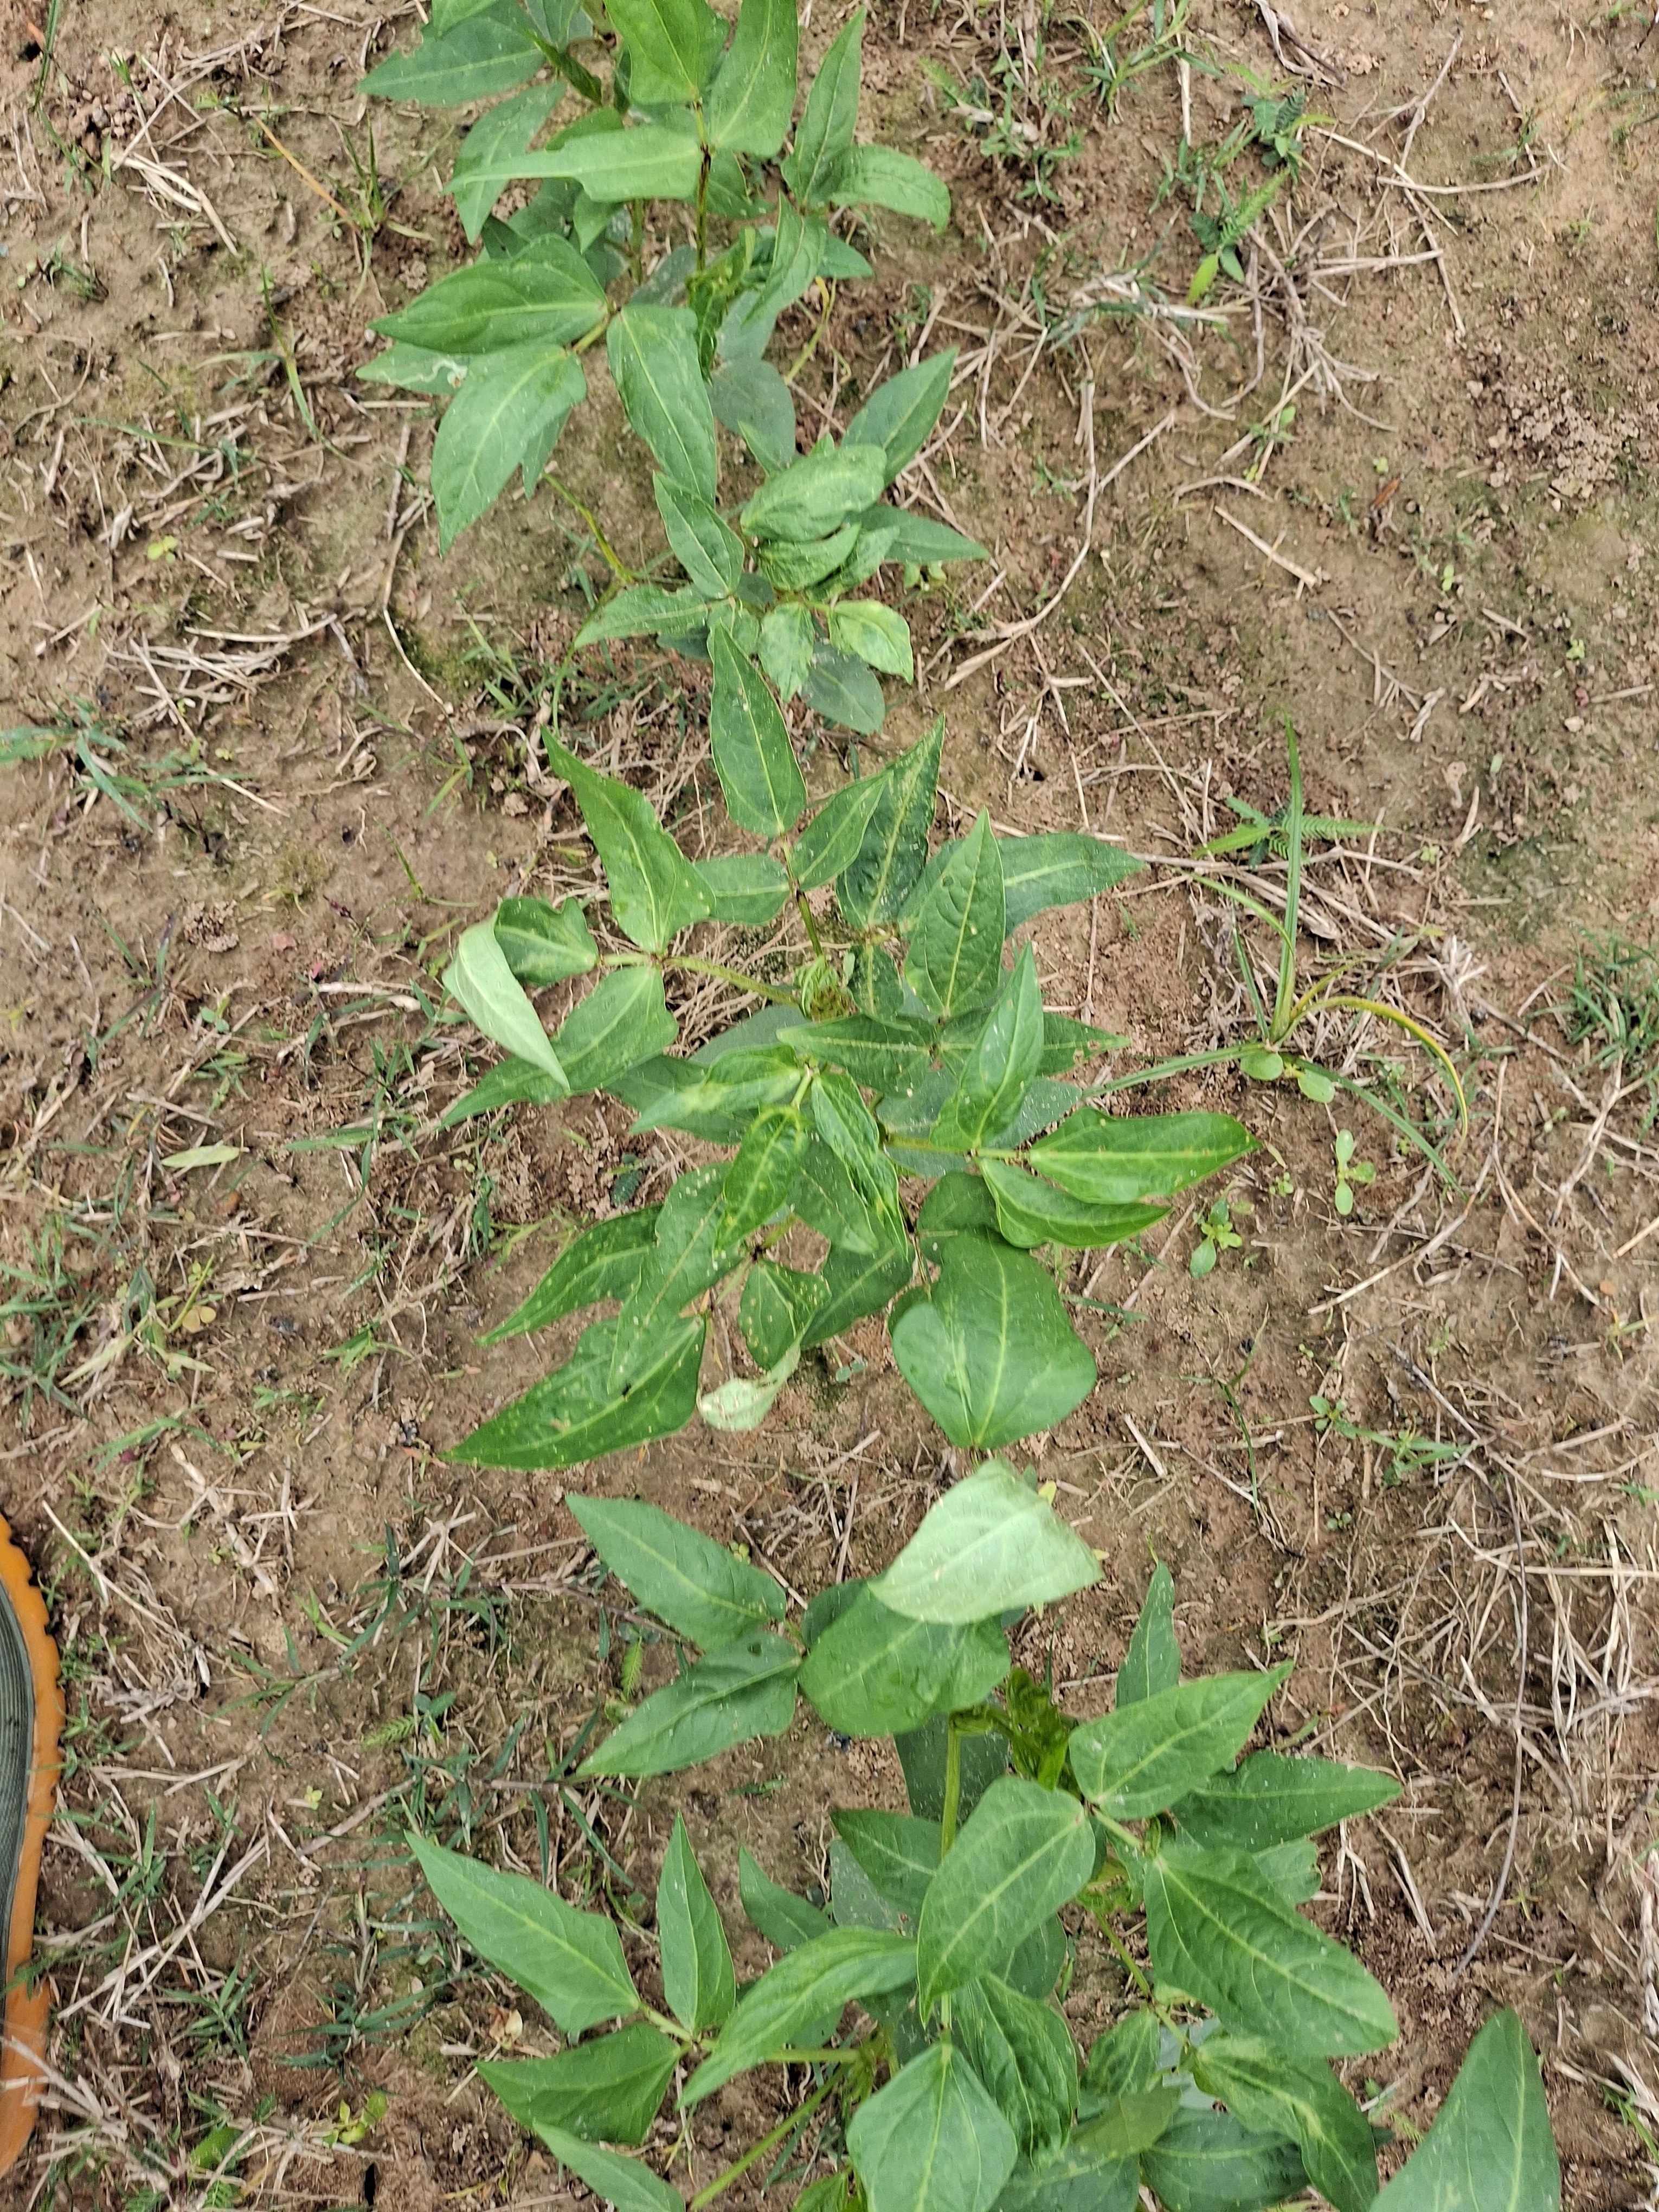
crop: cowpea
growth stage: emergence
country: Nigeria
